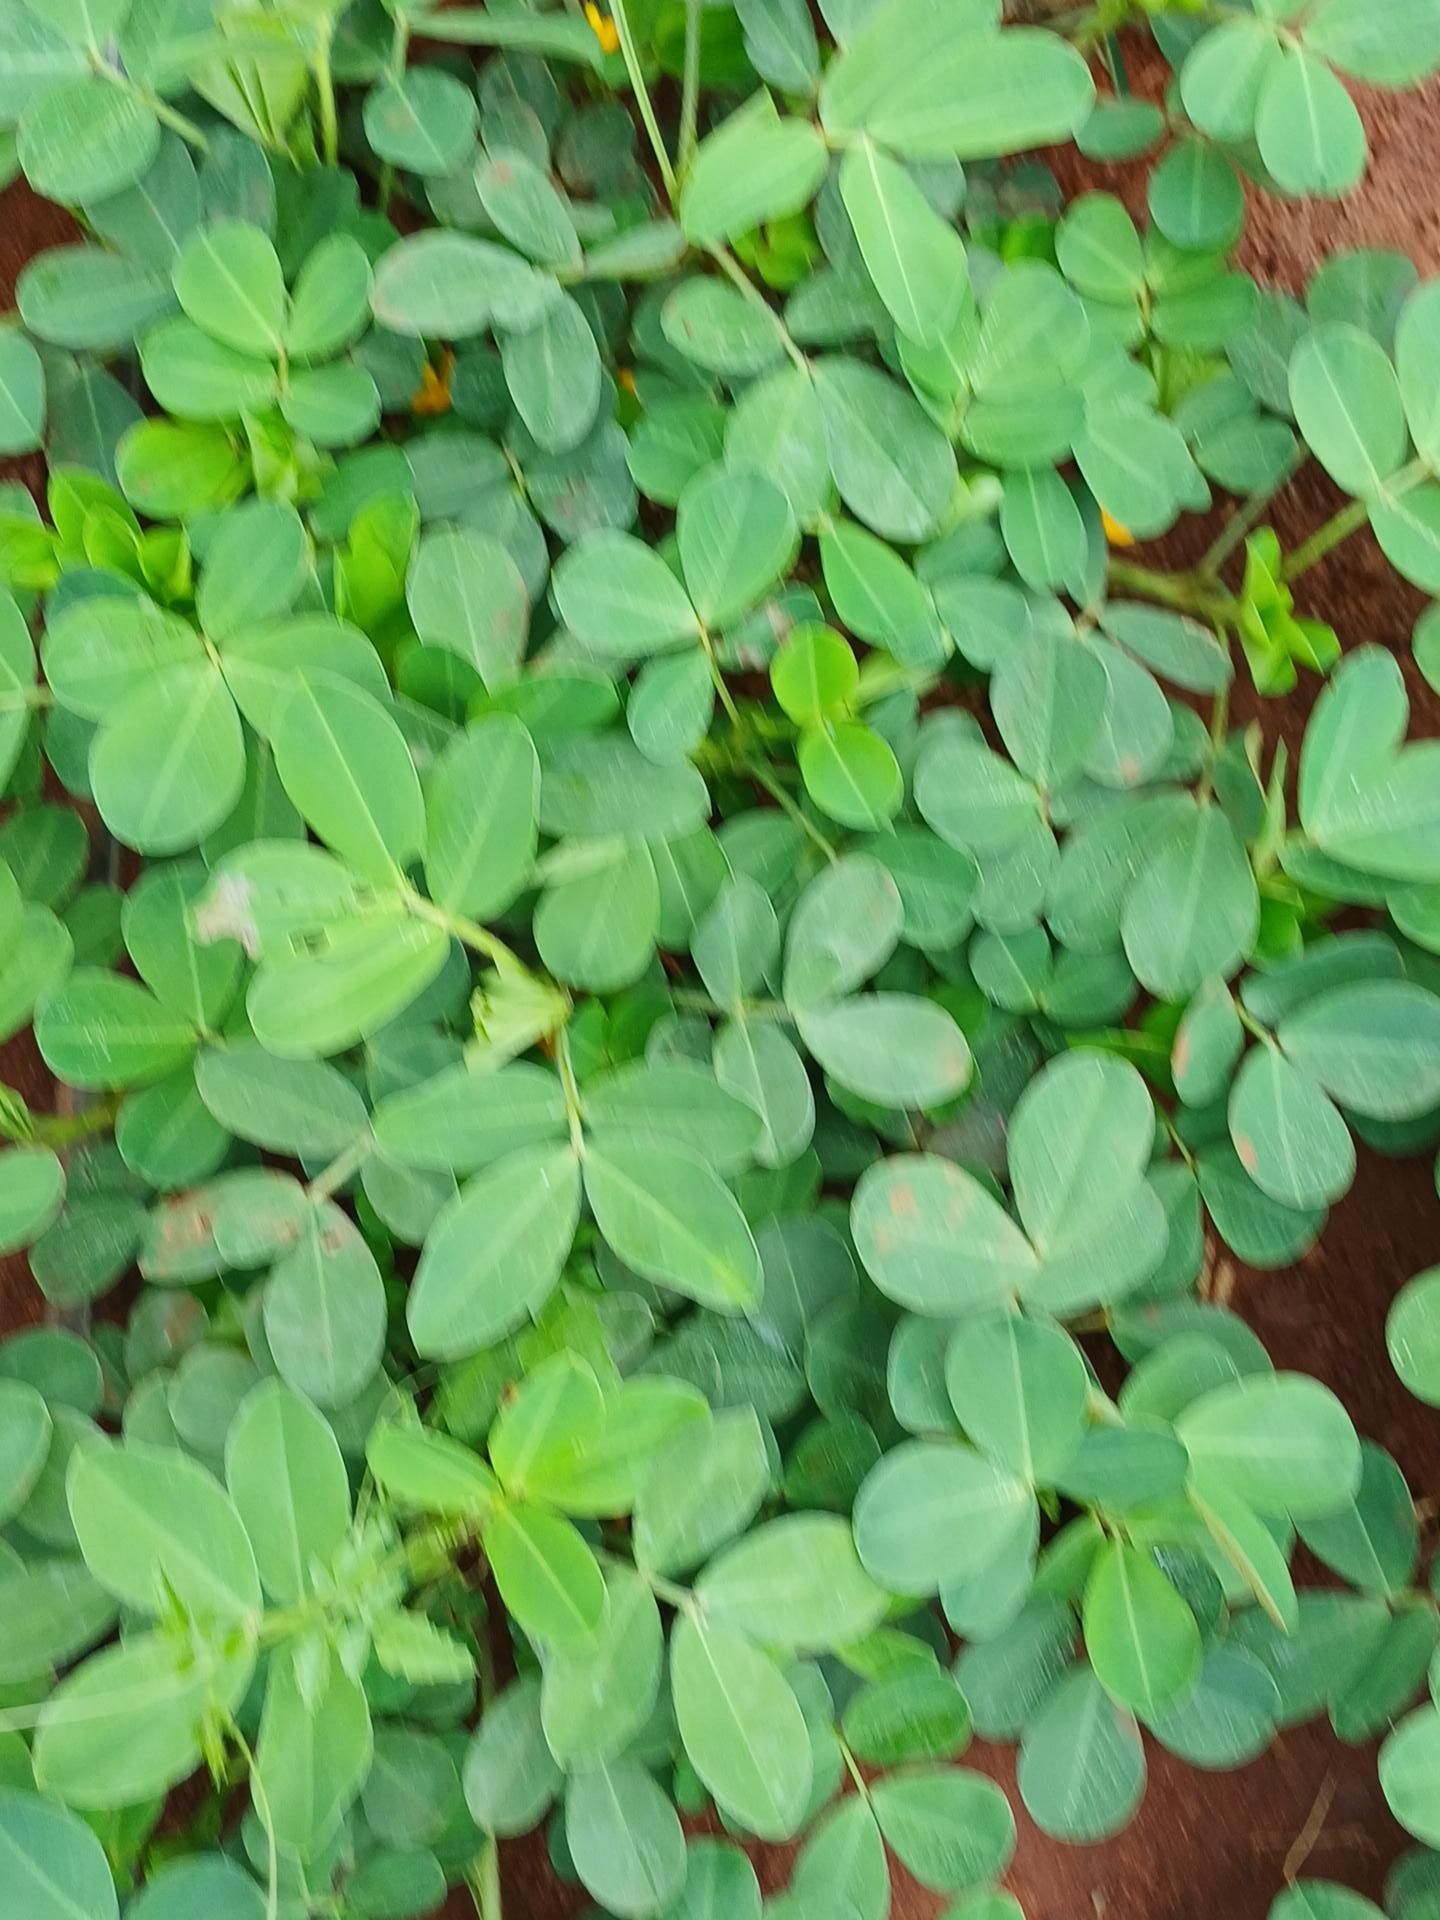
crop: groundnut
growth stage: vegetative
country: Kenya
